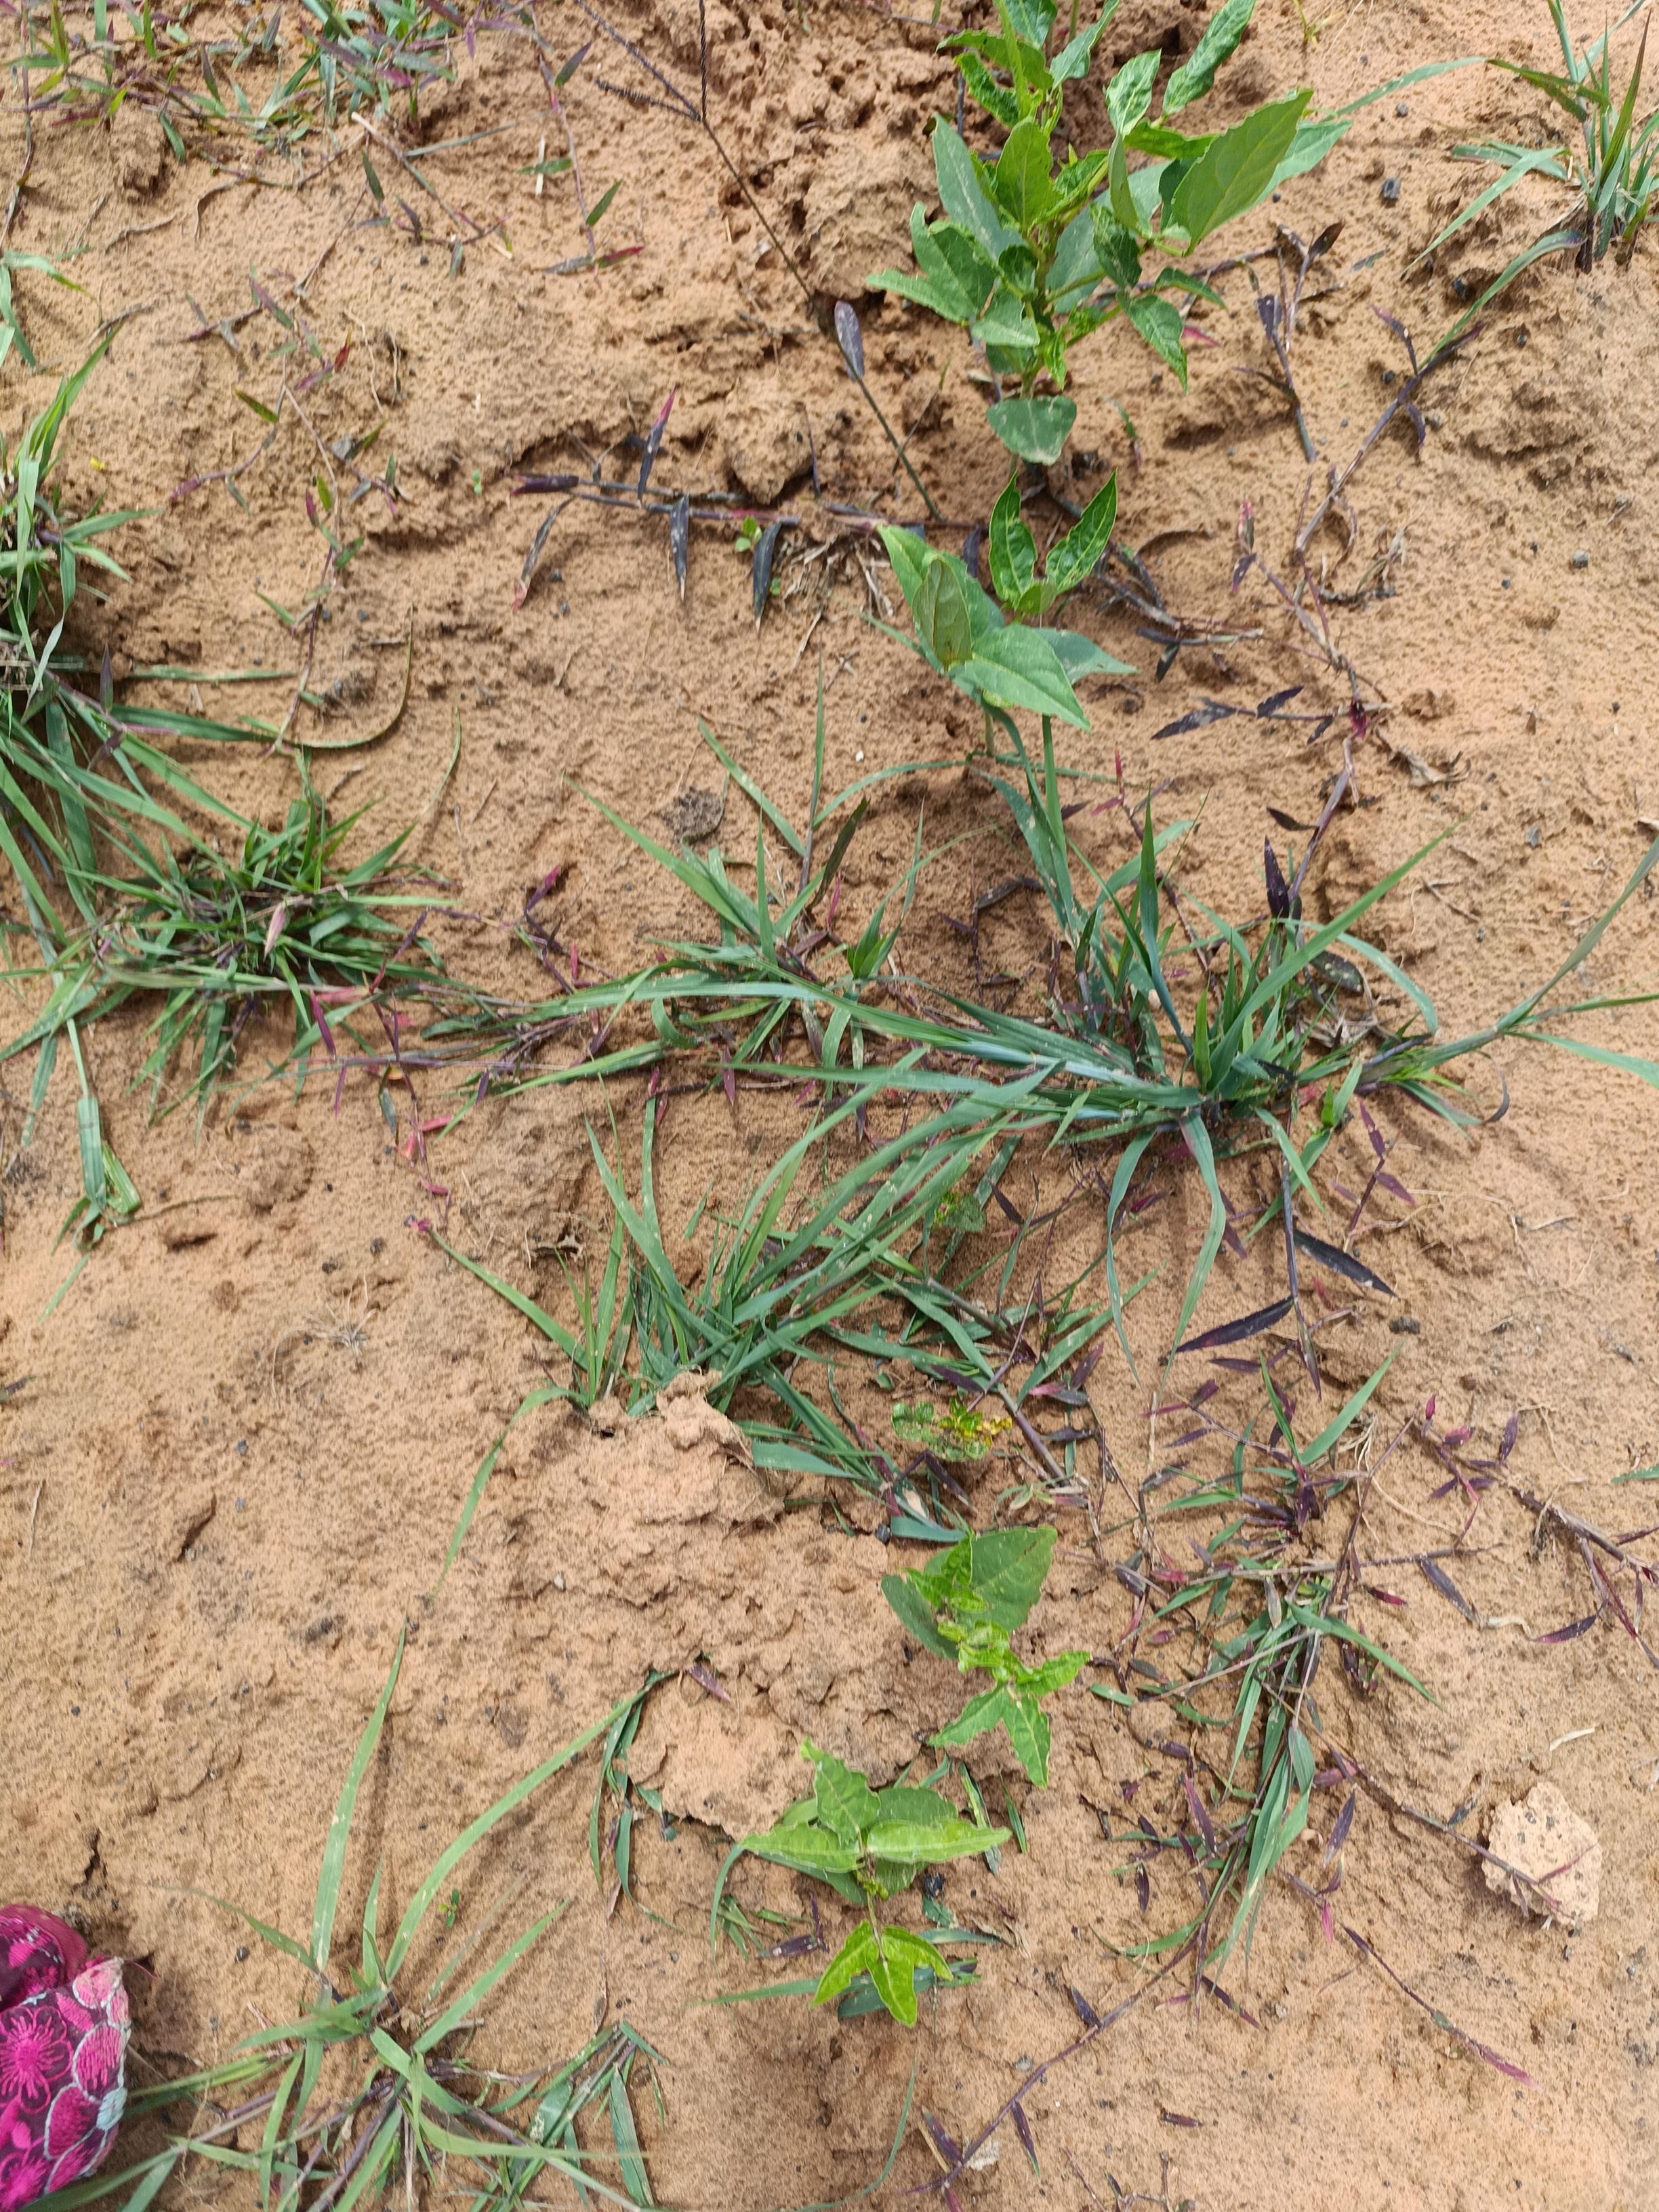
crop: cowpea
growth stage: emergence
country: Nigeria
